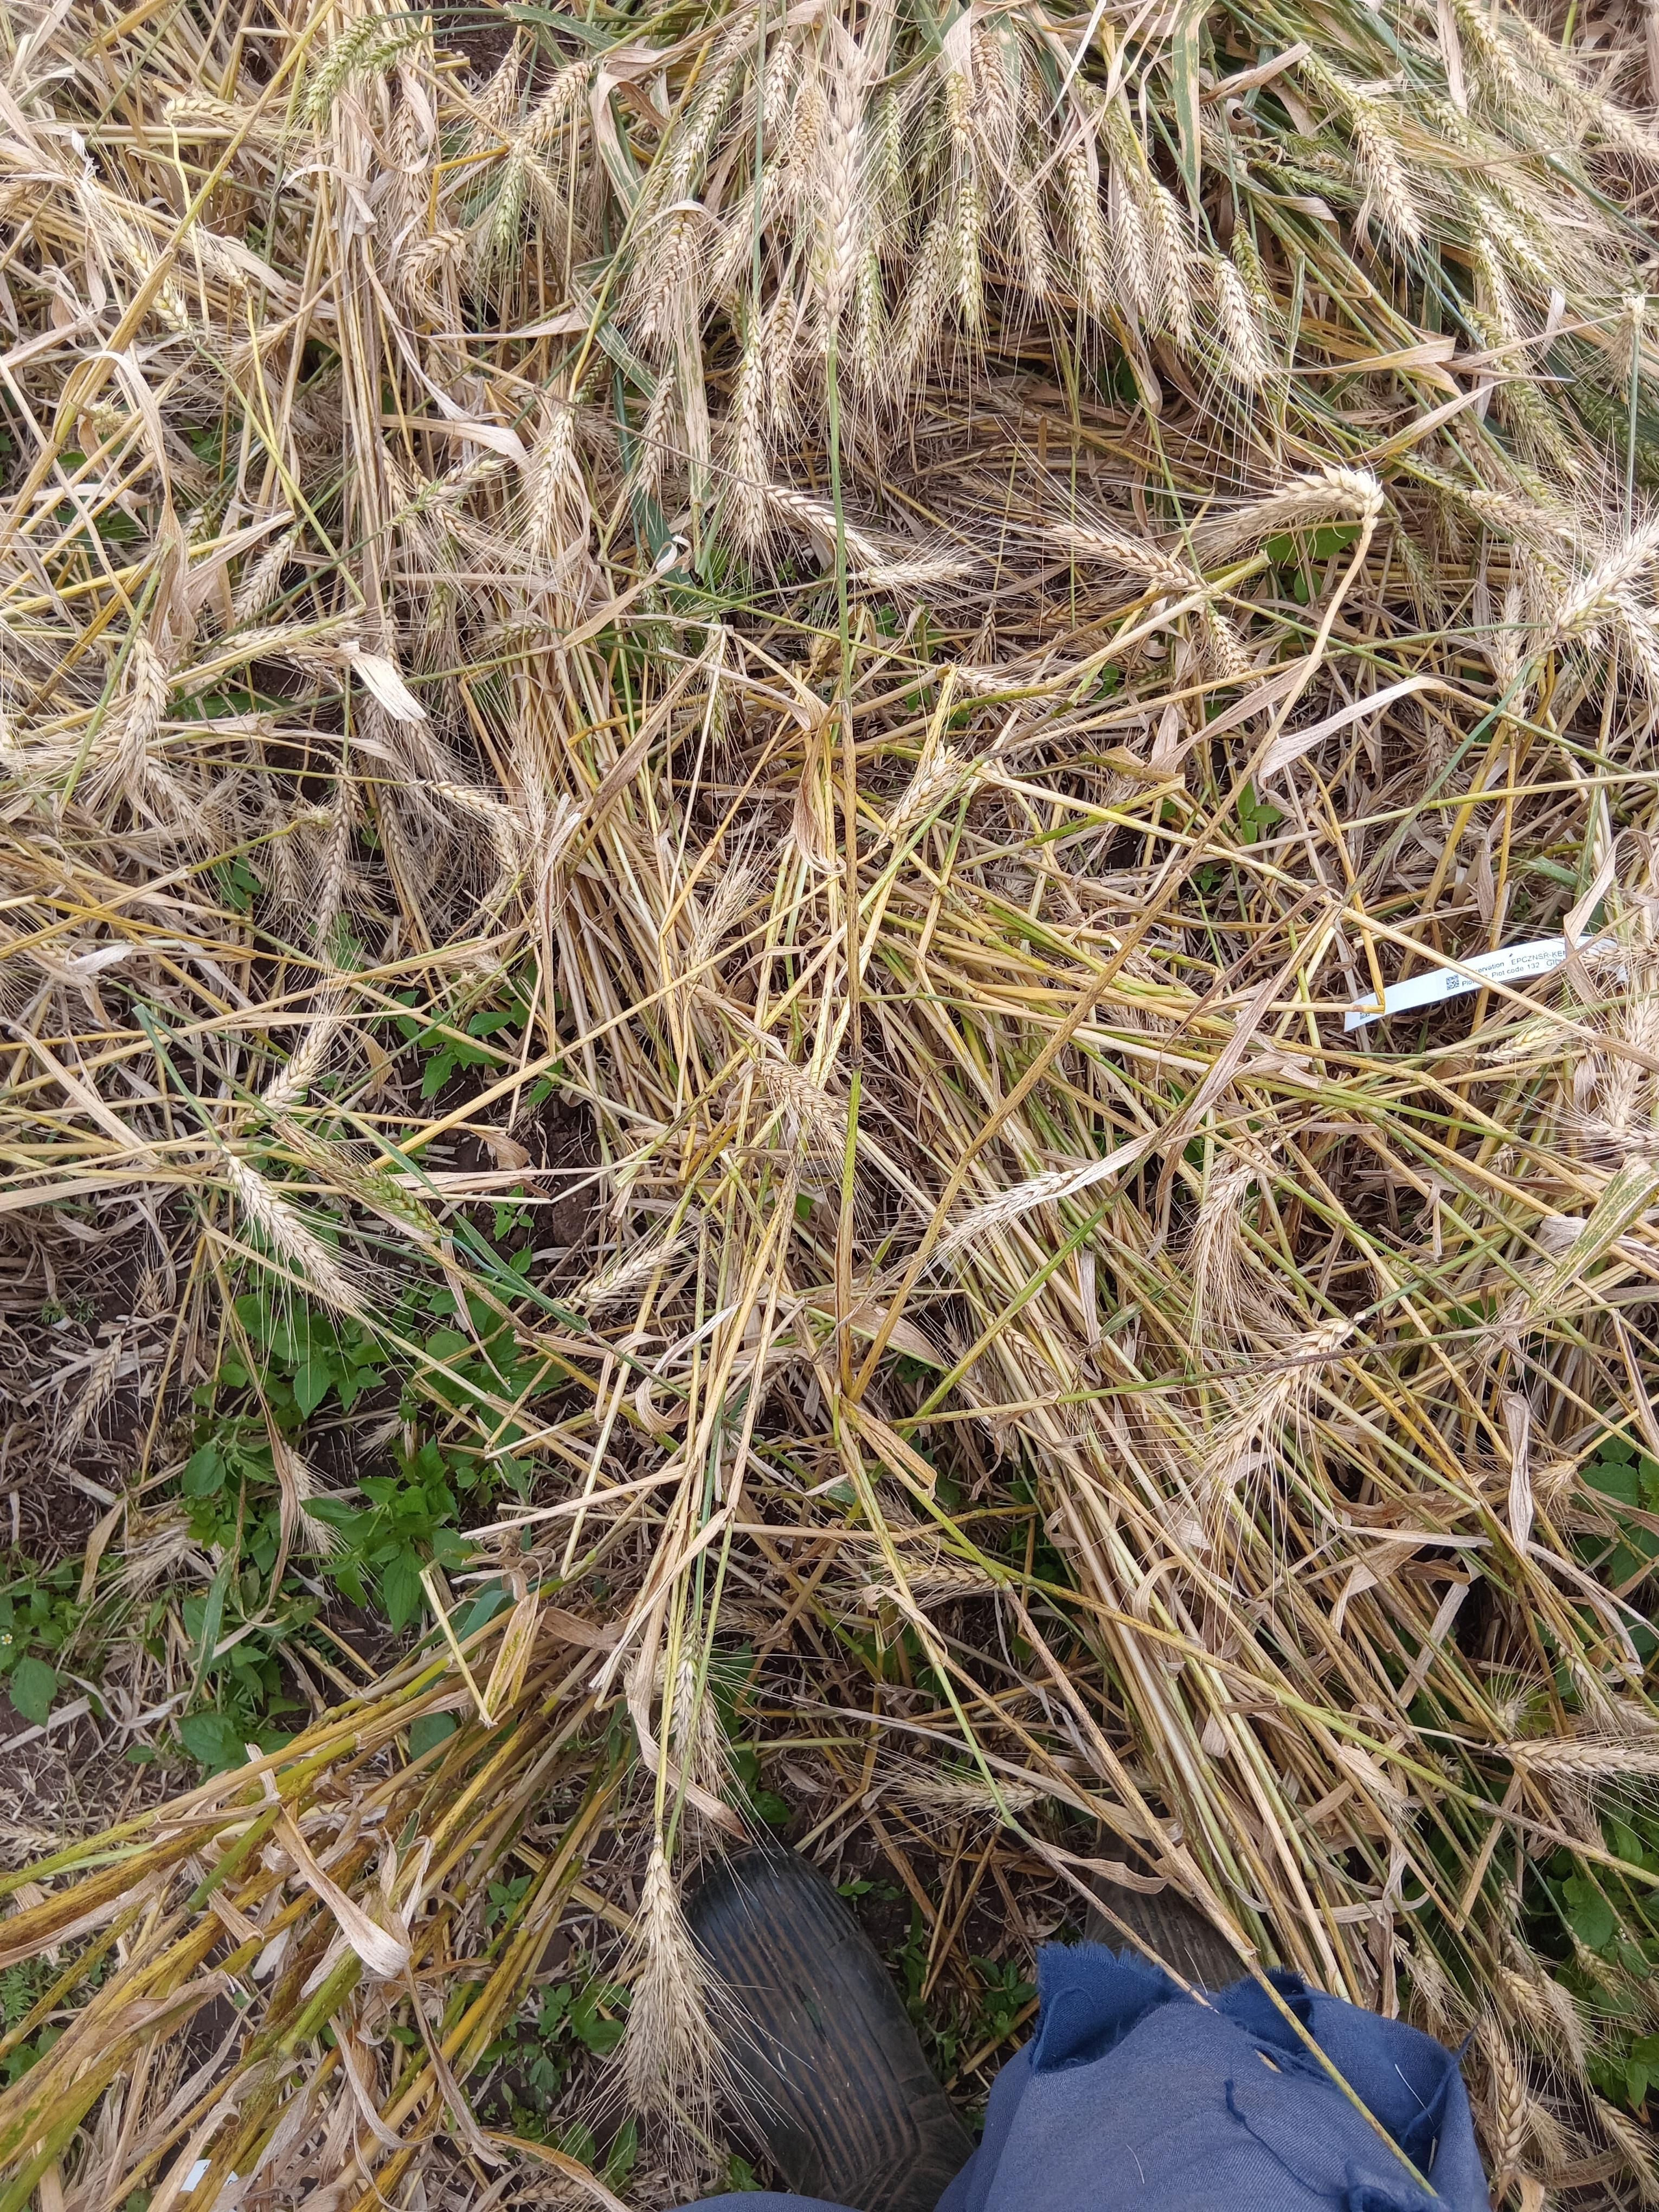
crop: wheat
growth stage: maturity
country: Kenya
